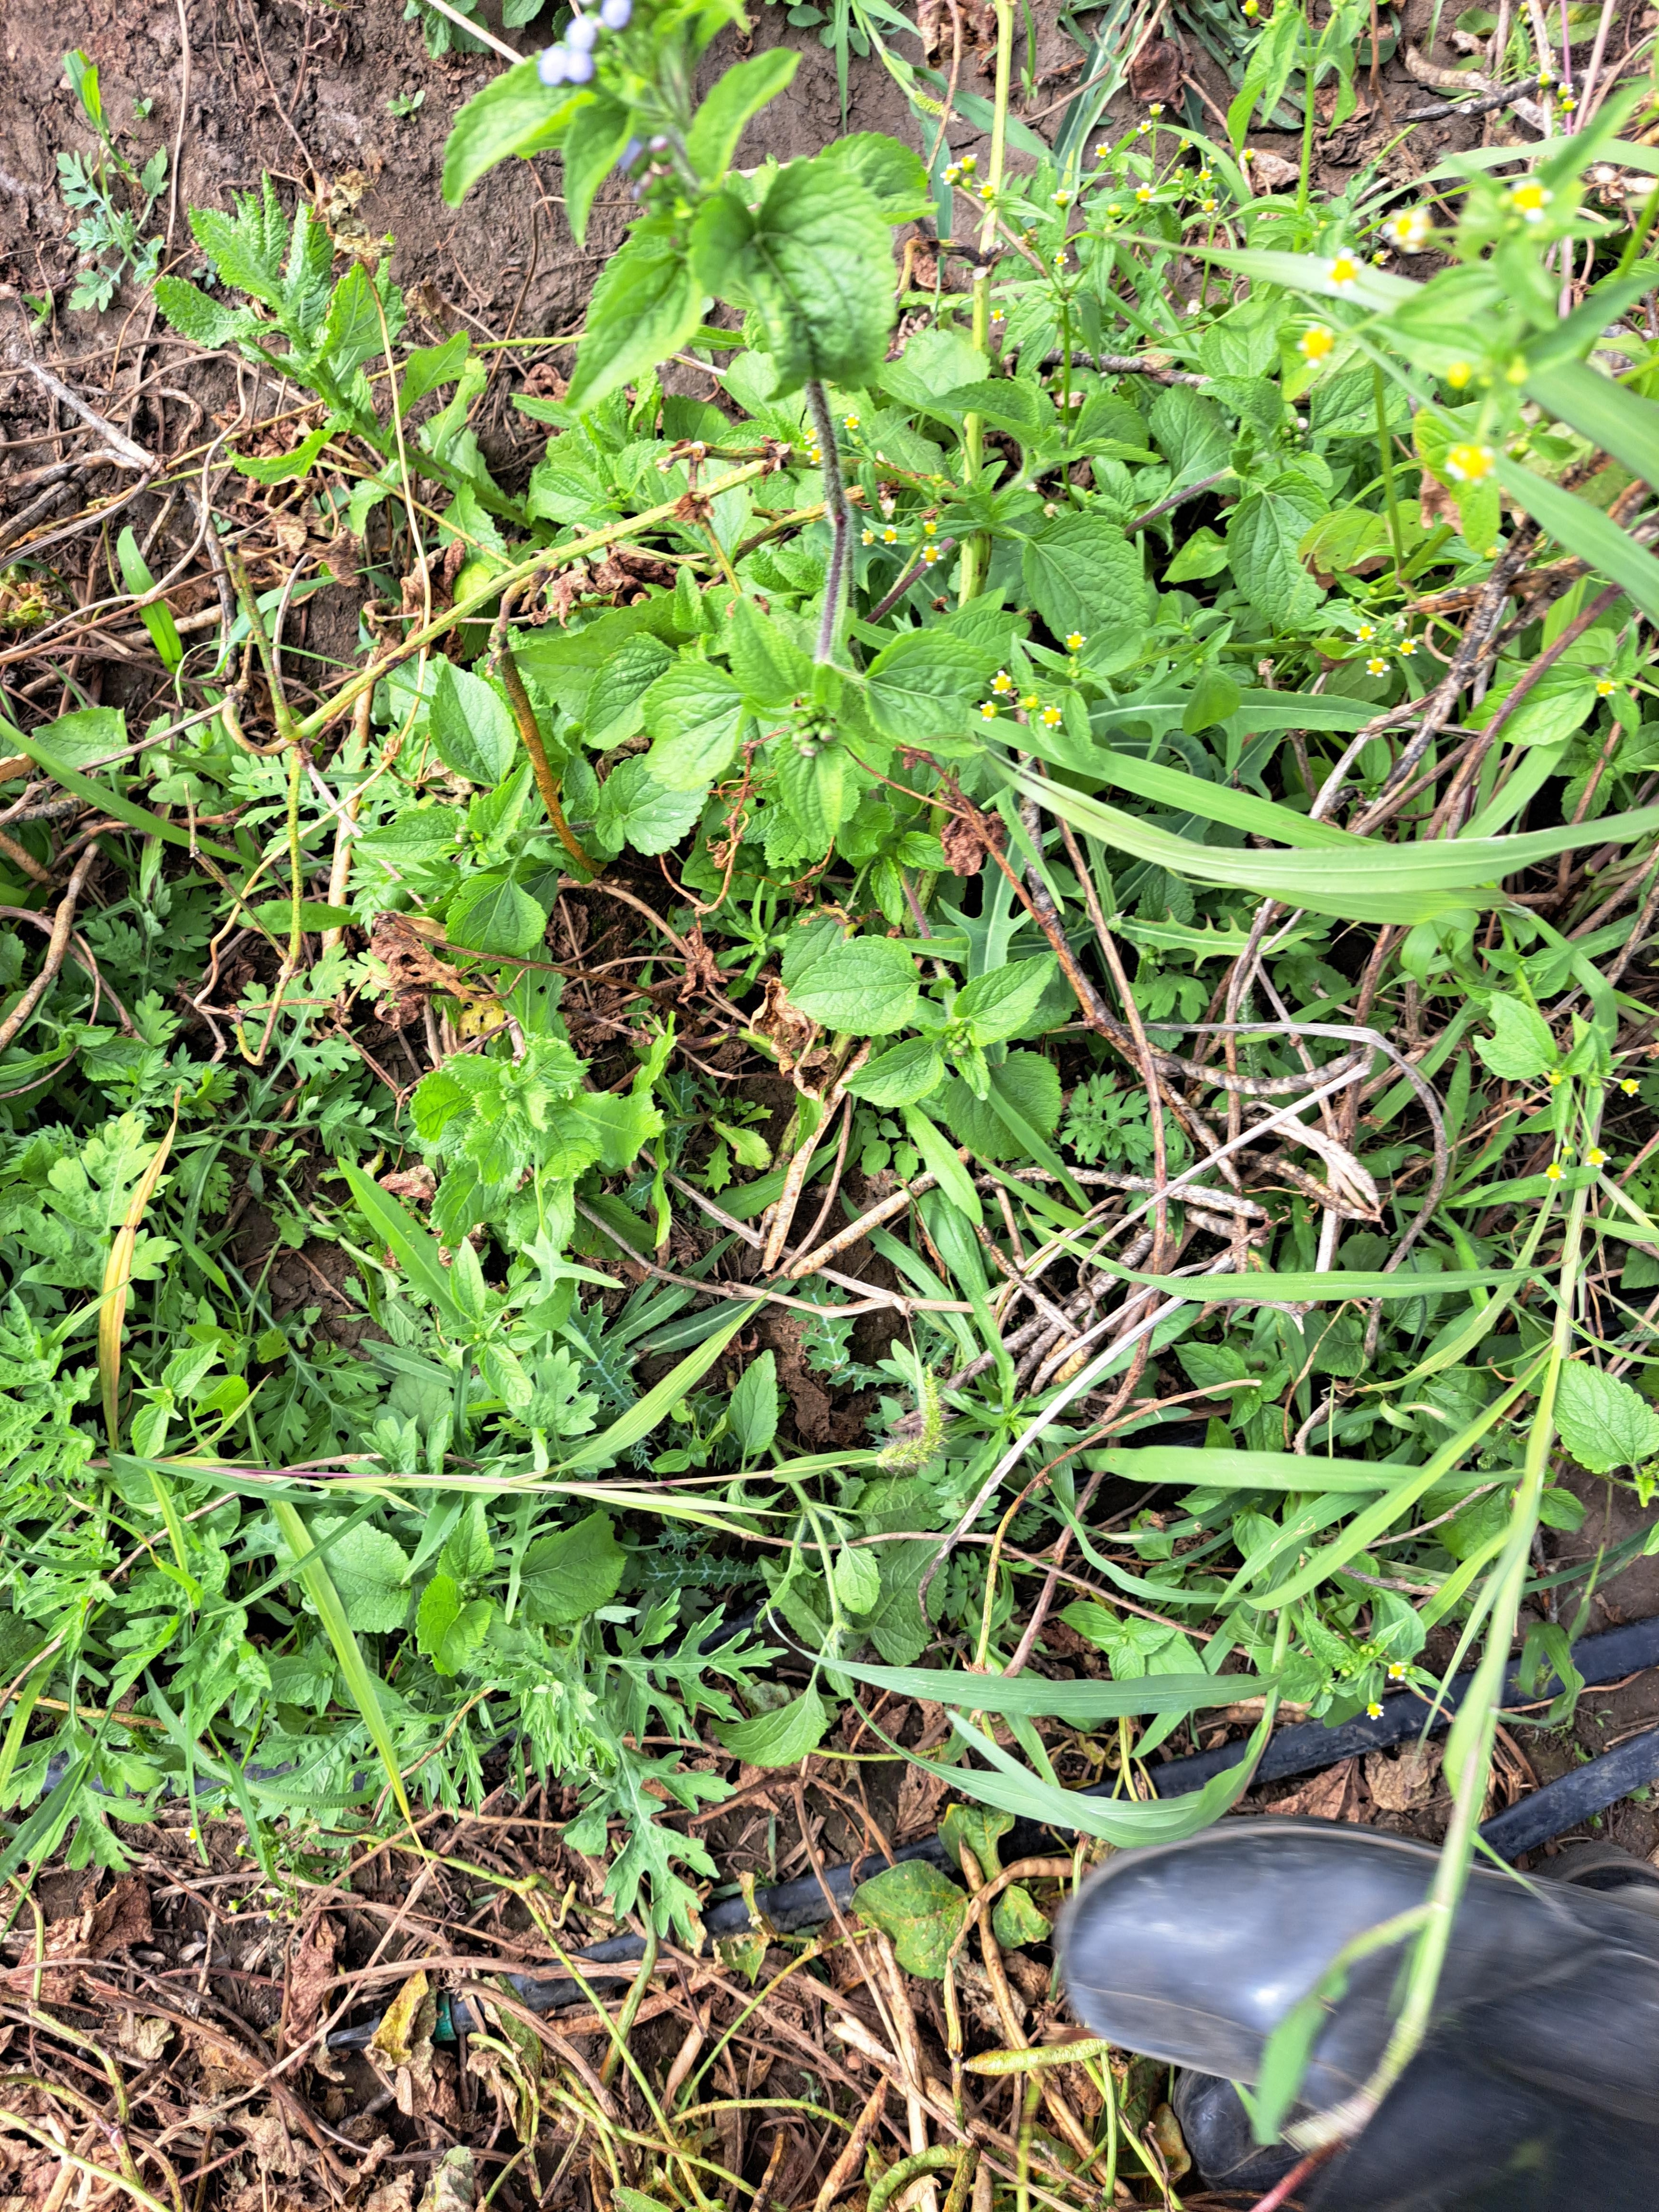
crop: cowpea
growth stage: development pod
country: Tanzania
